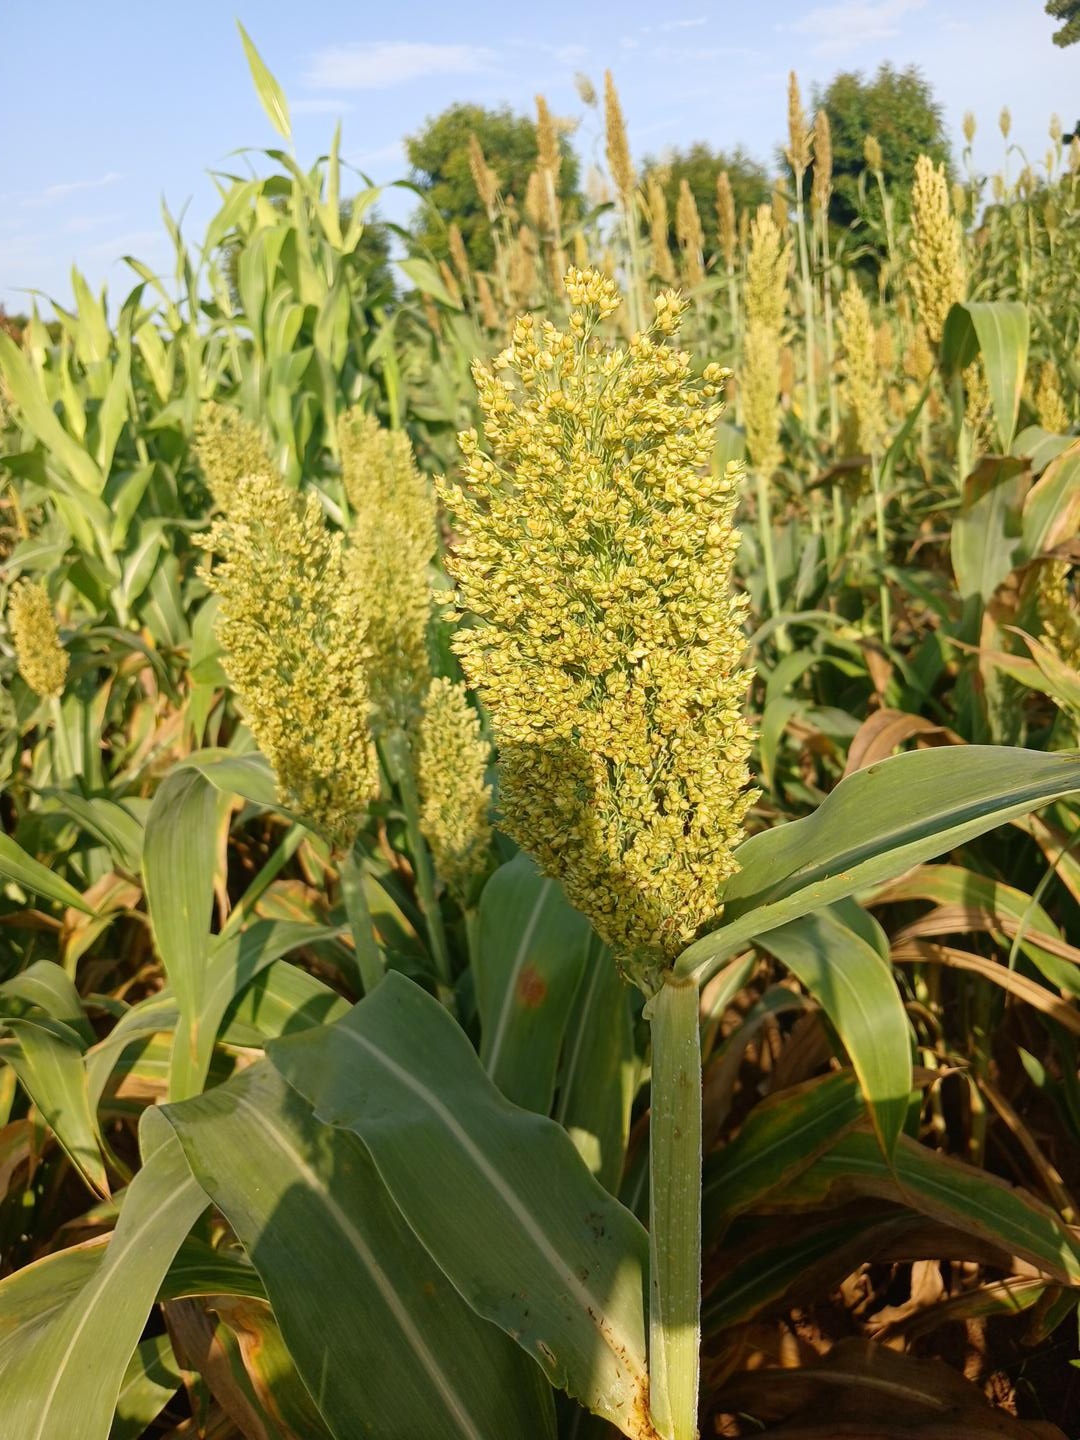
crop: sorghum
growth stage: filling grain
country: Senegal
